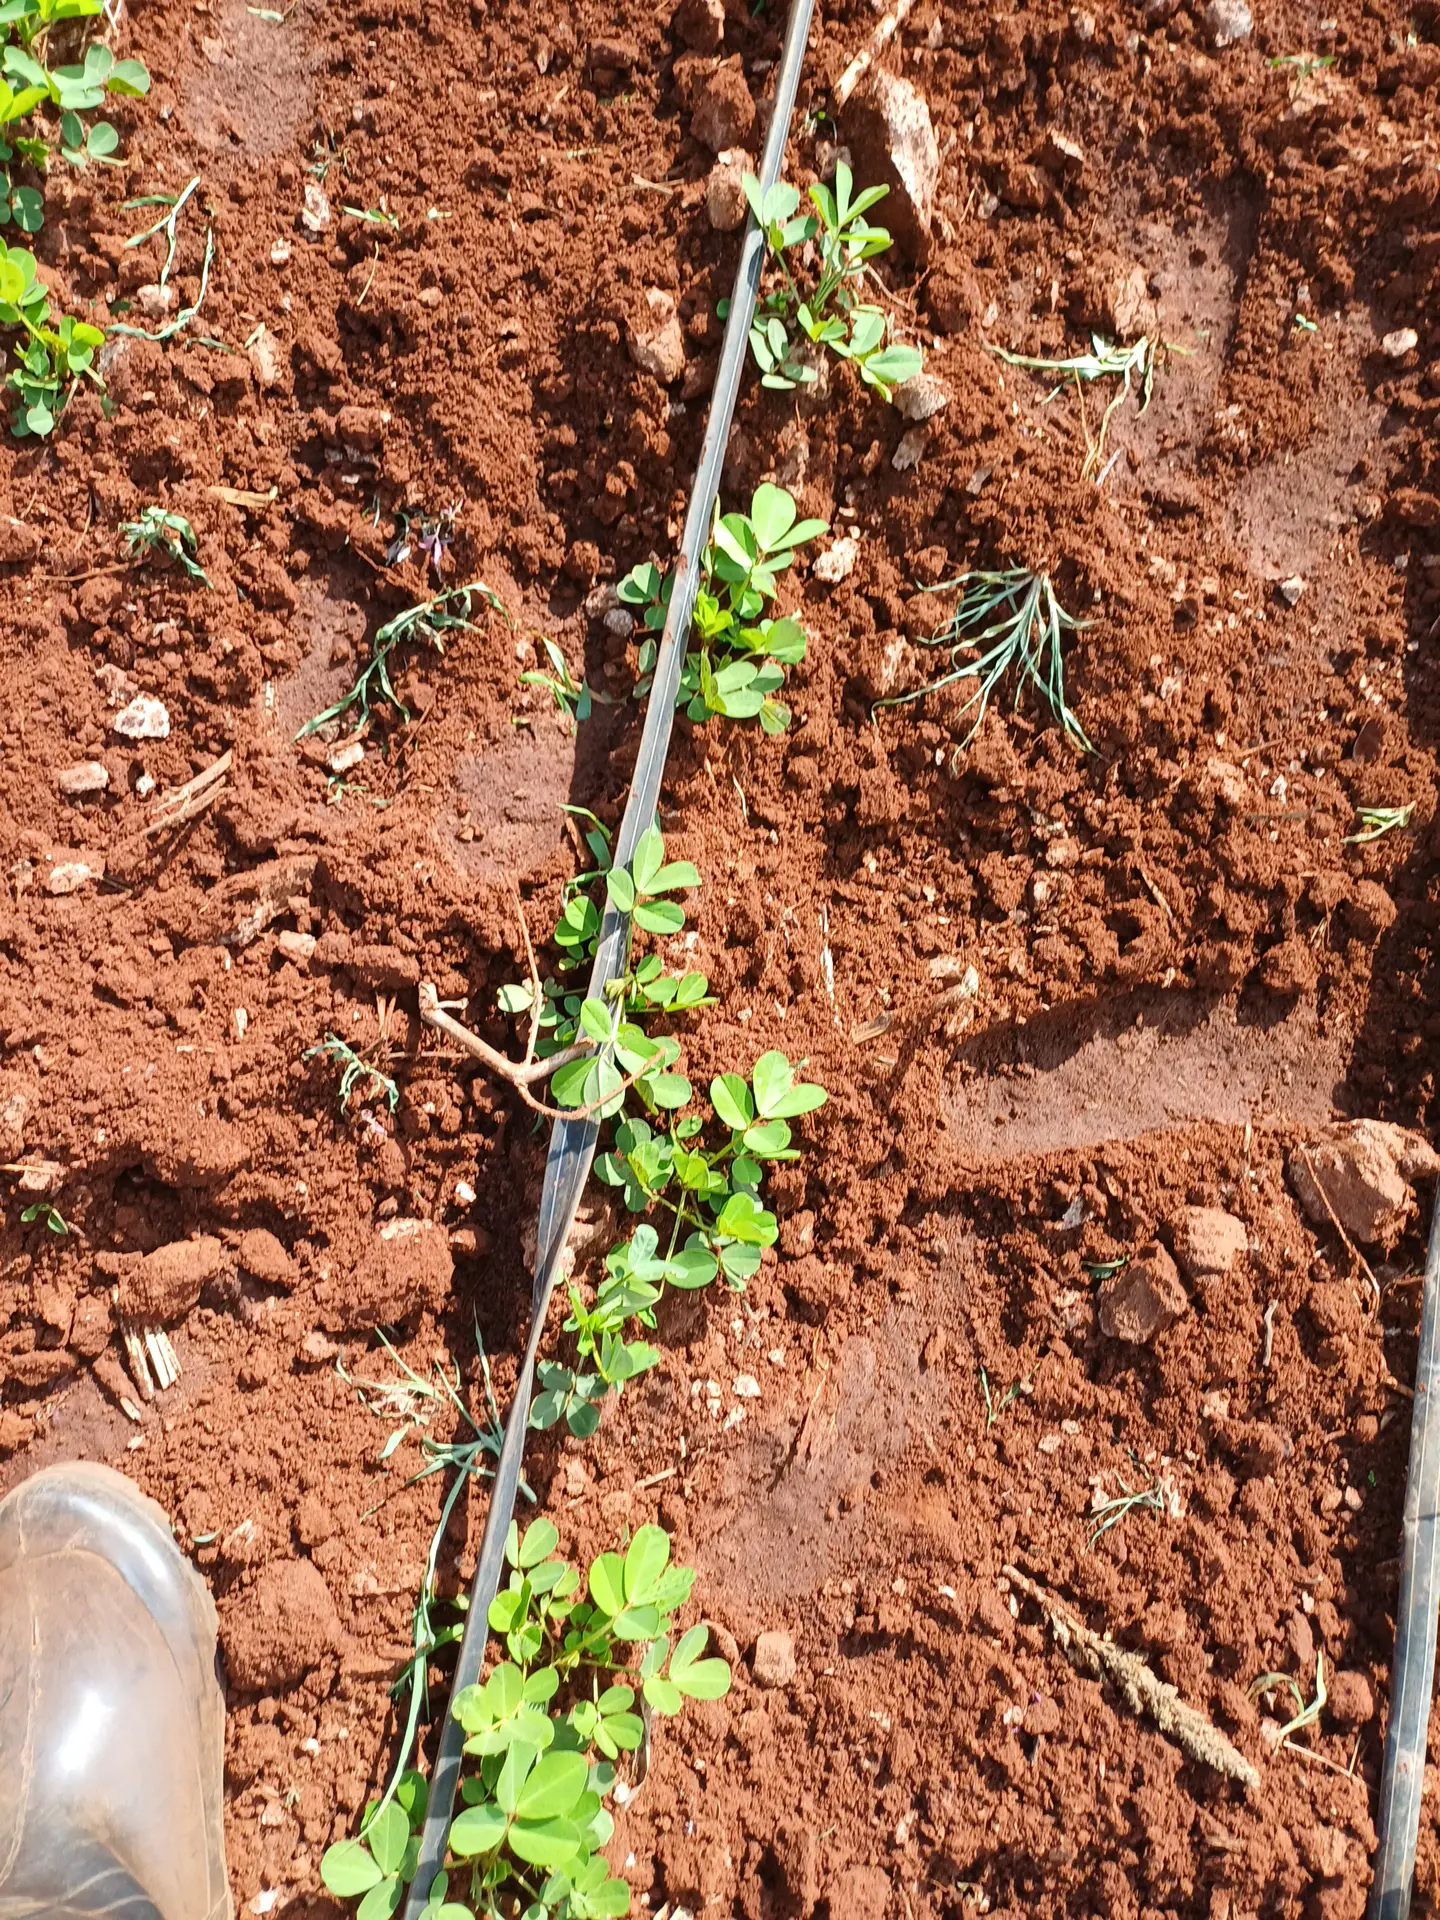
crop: groundnut
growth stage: vegetative
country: Kenya
